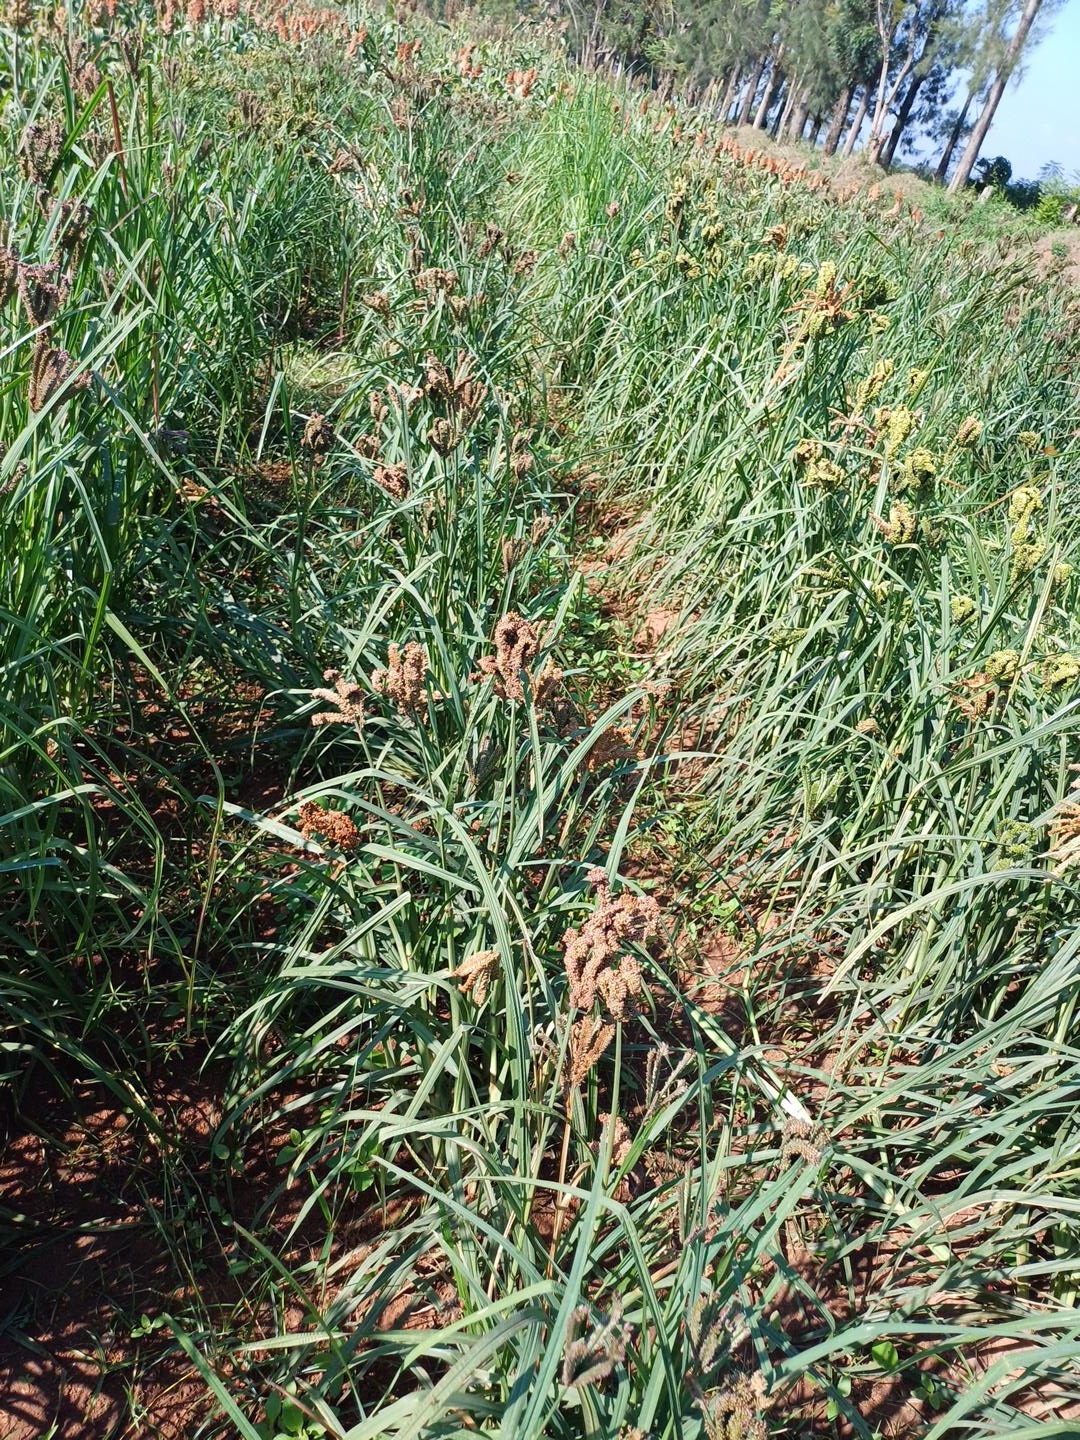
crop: finger millet
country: Kenya
